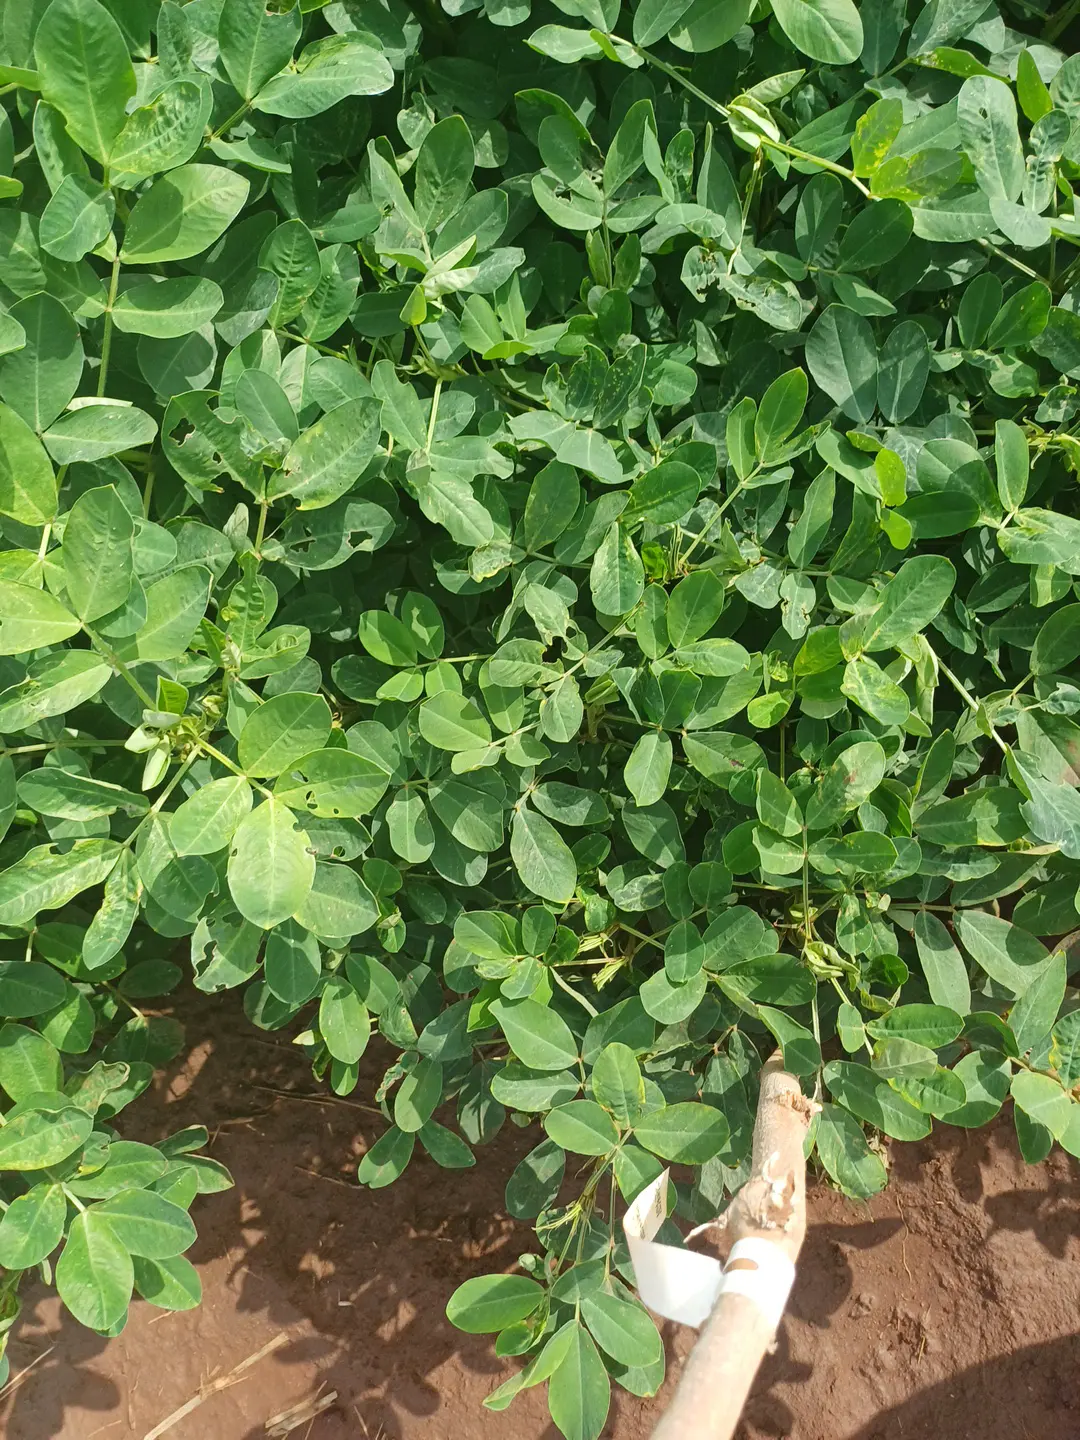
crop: groundnut
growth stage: flowering
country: Kenya
